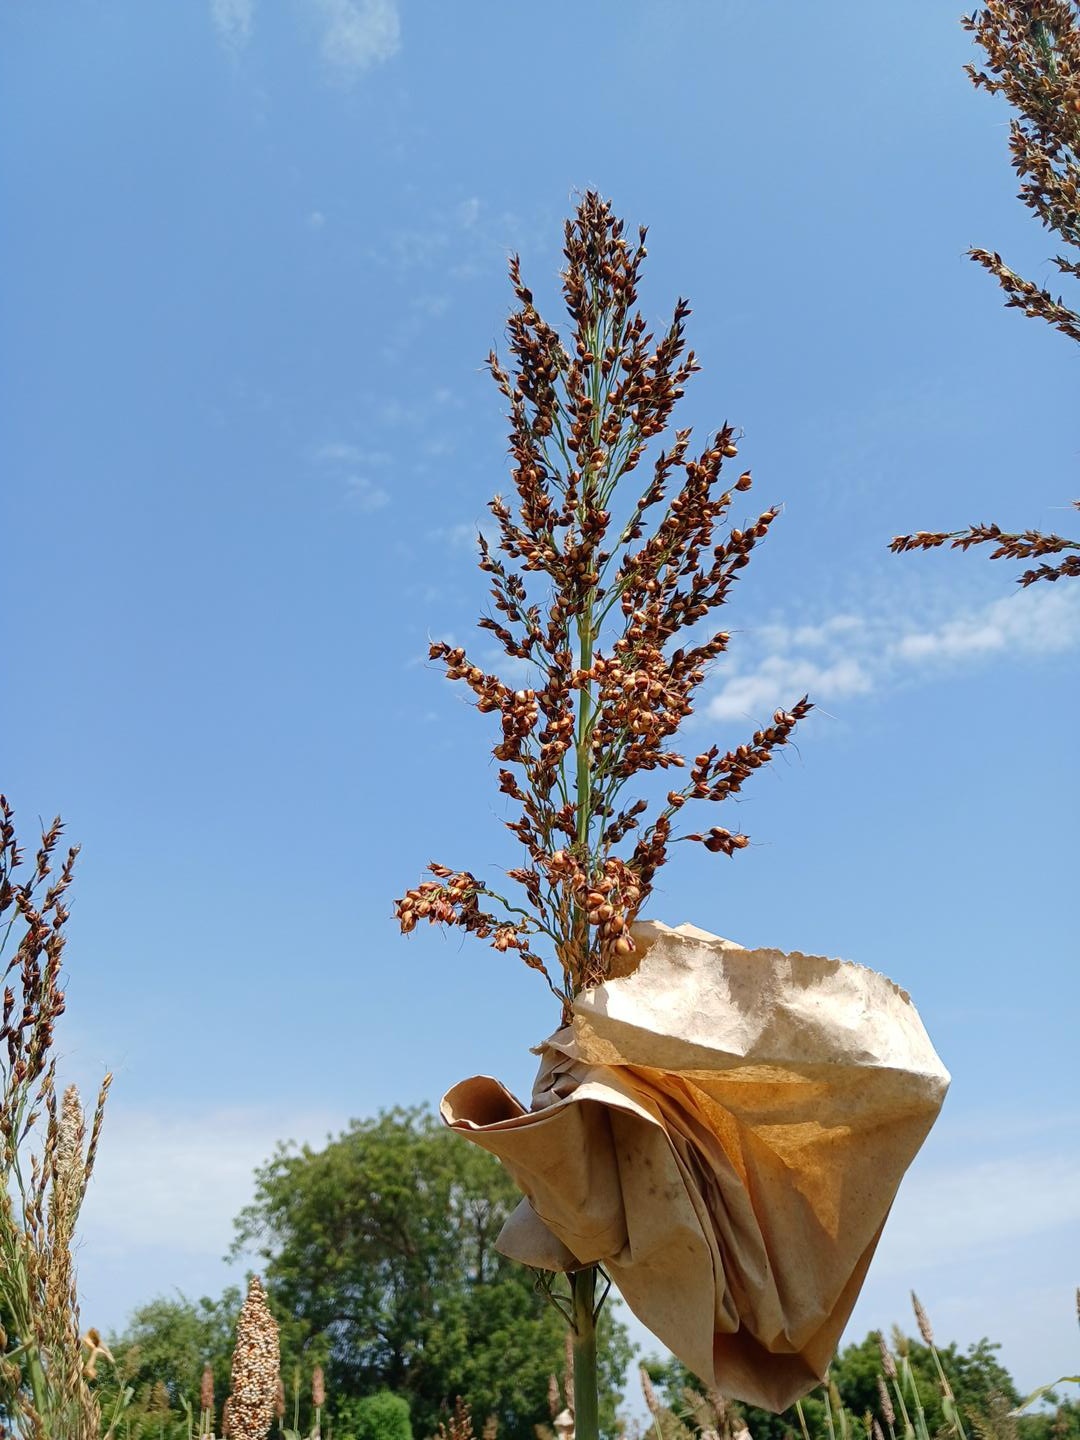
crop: sorghum
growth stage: filling grain
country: Senegal
